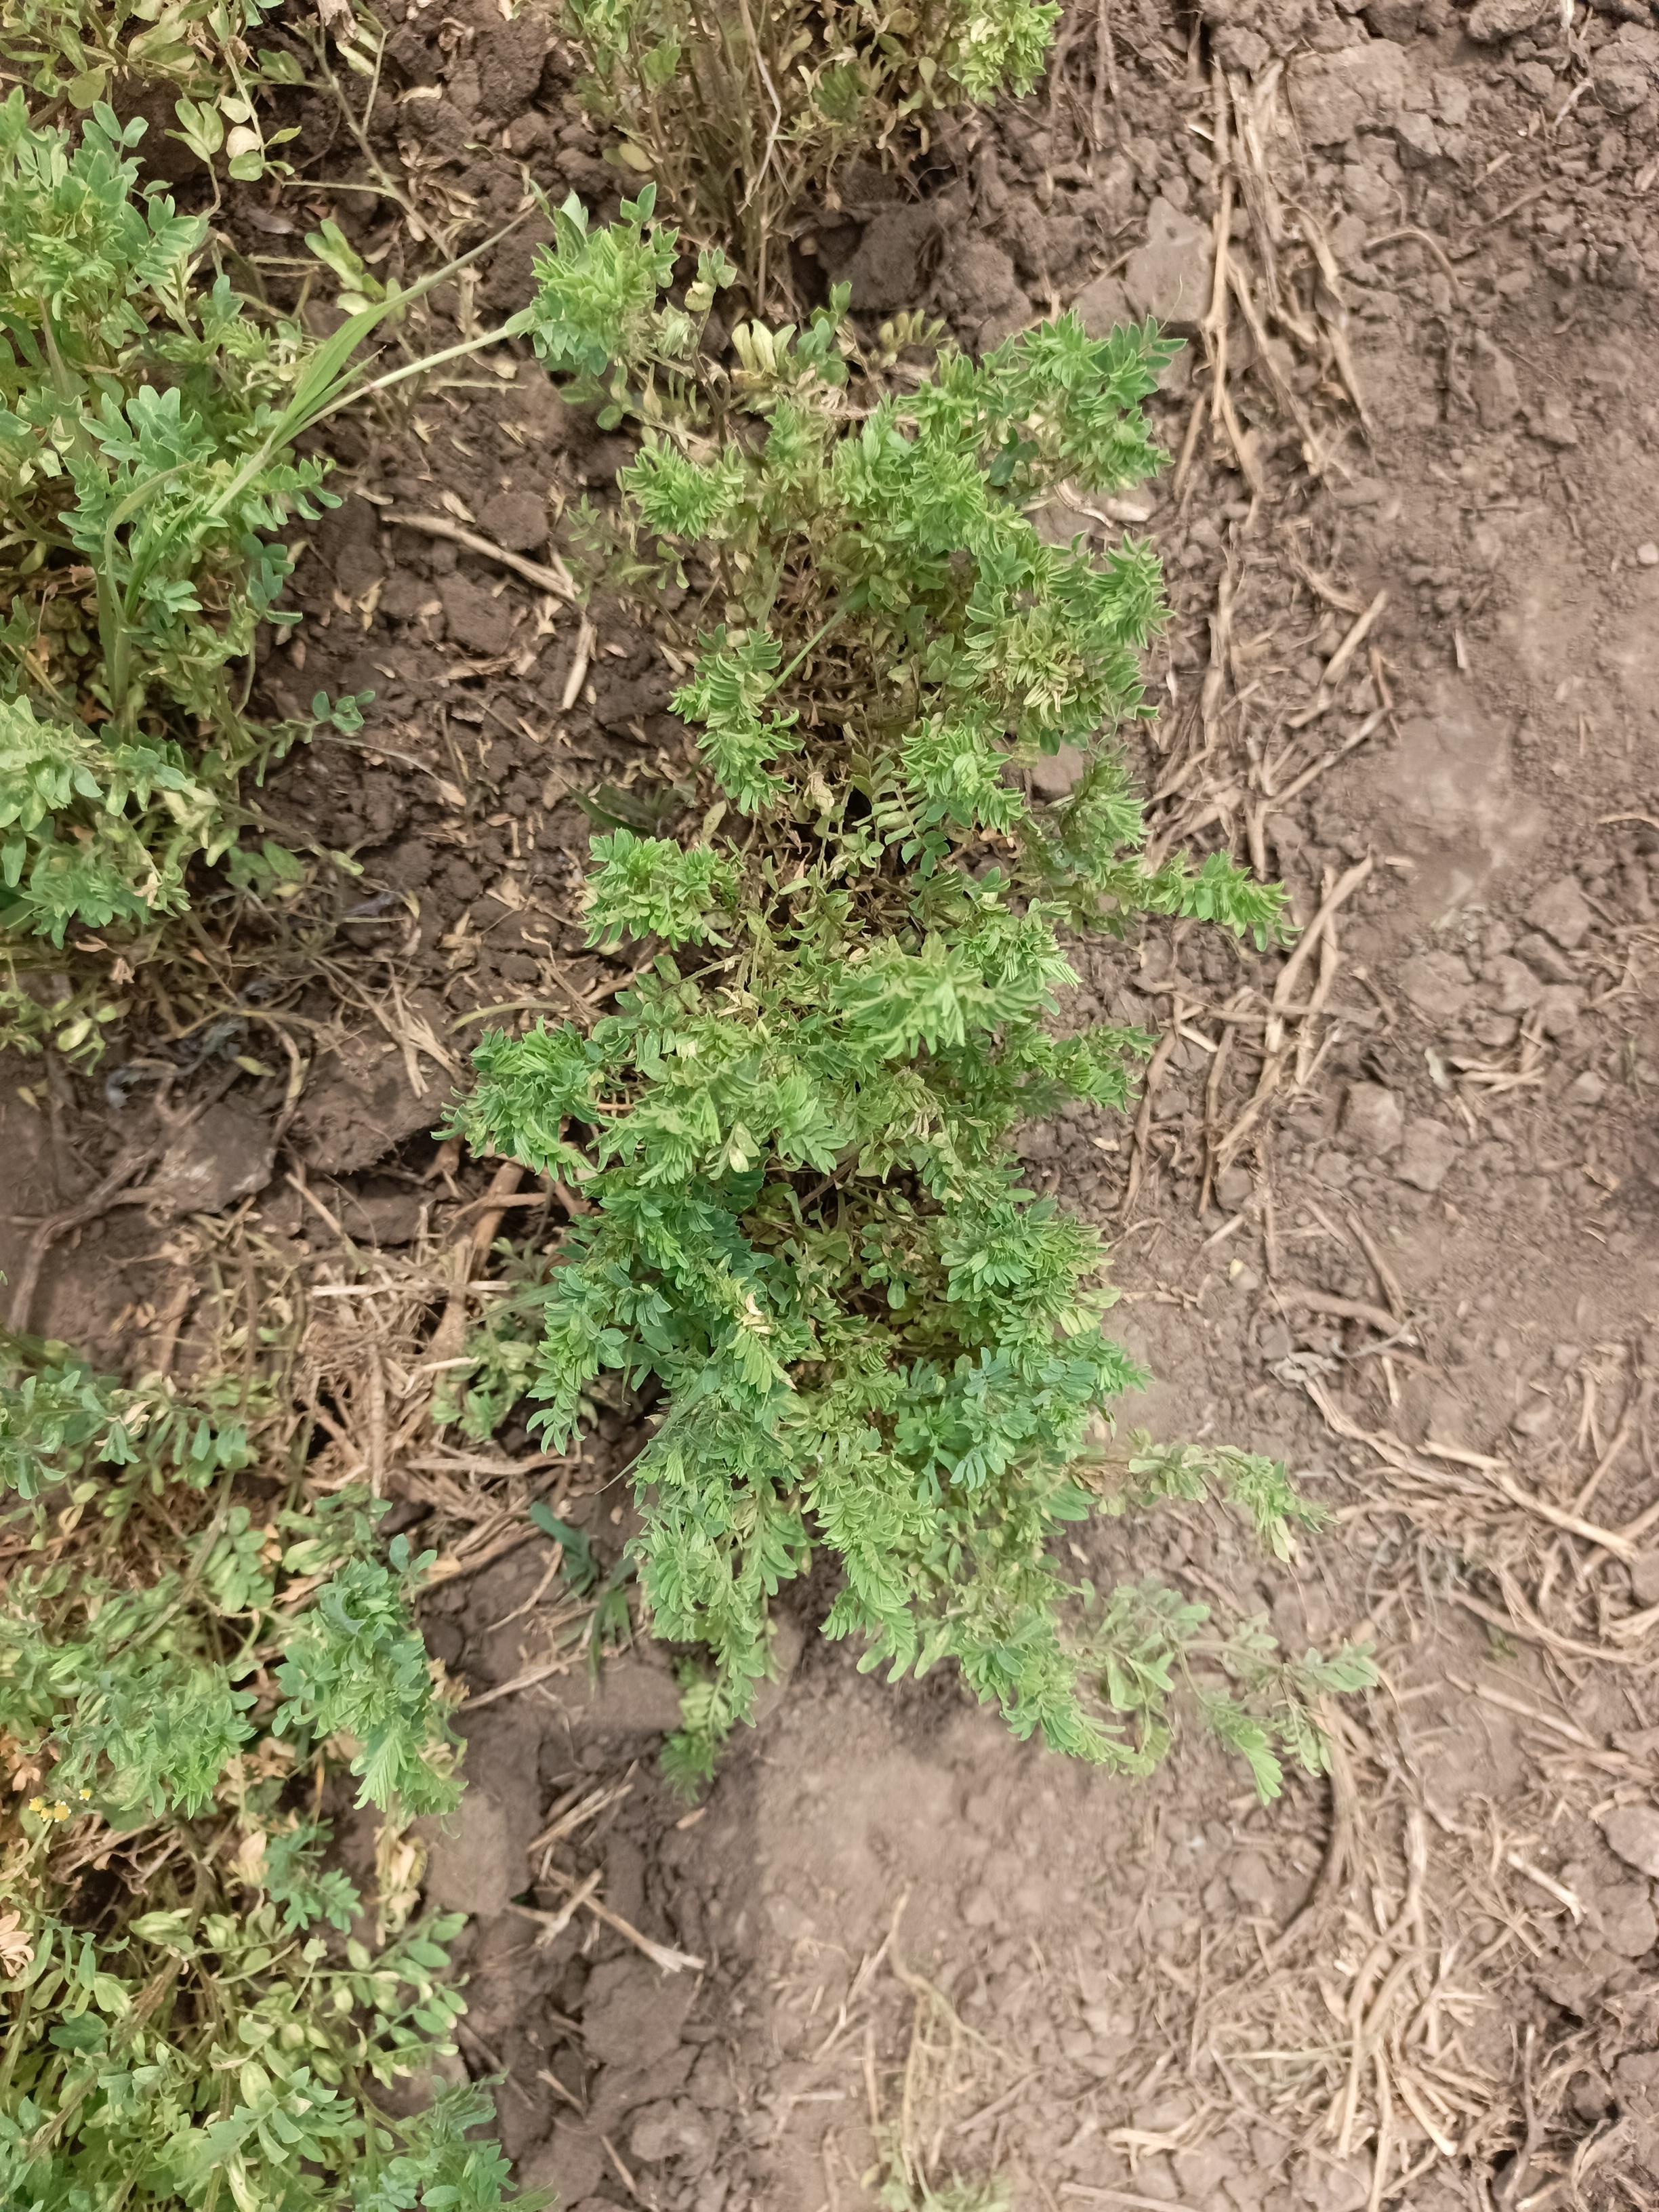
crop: lentil
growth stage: vegetative
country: Tanzania
